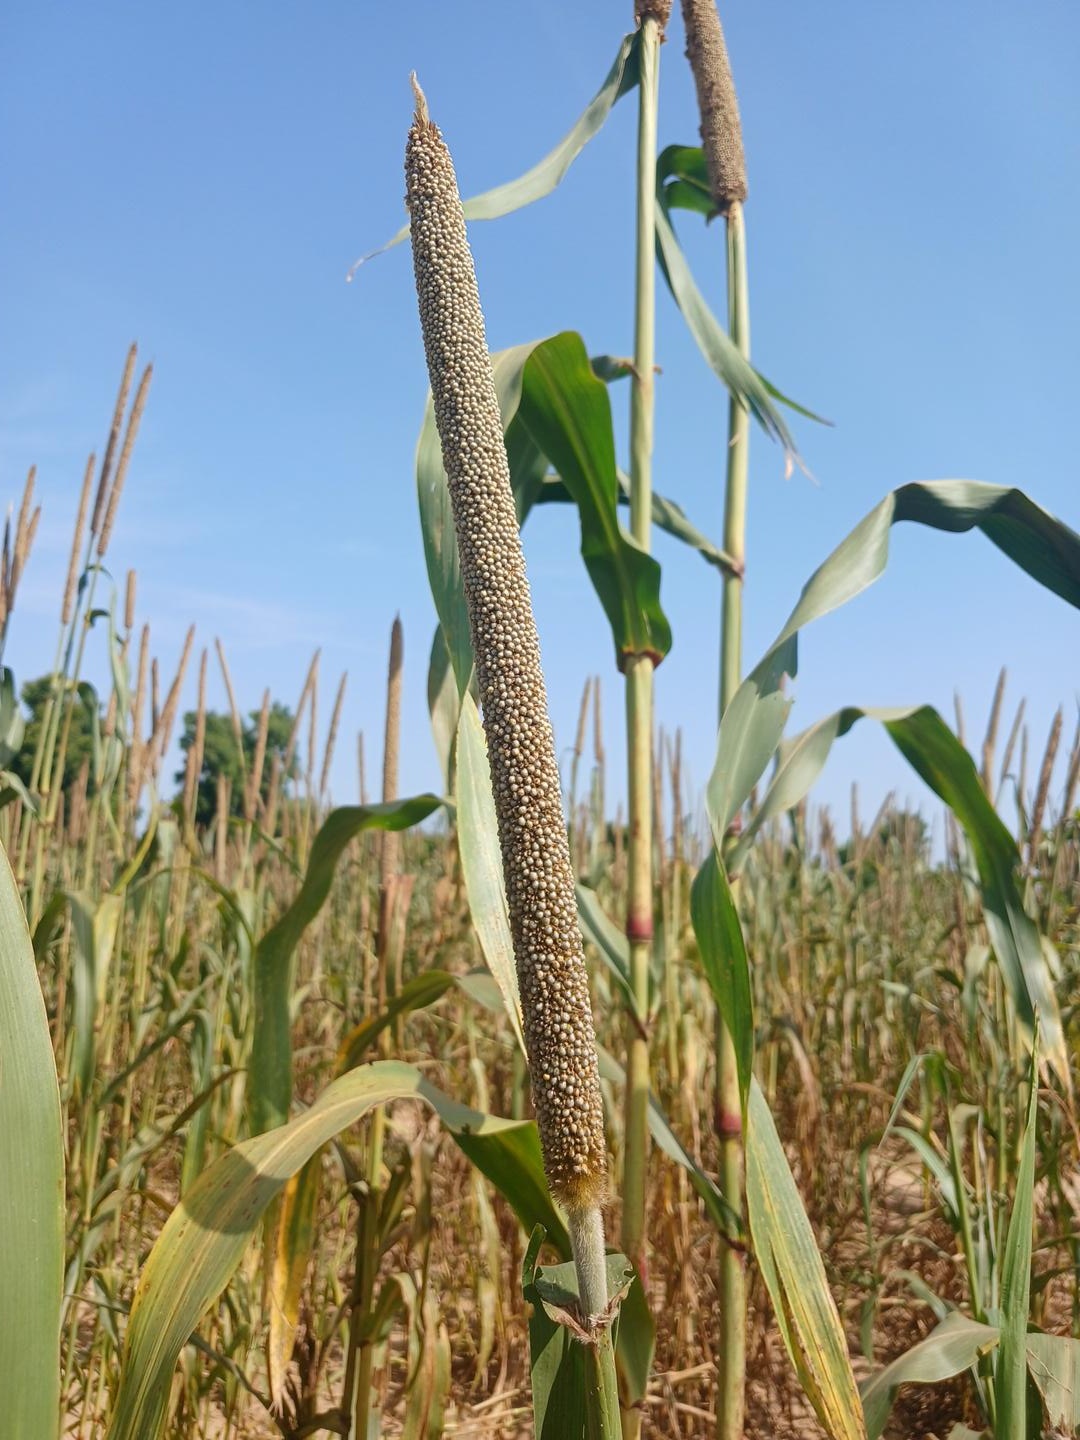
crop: pearl millet
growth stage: maturity
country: Senegal
